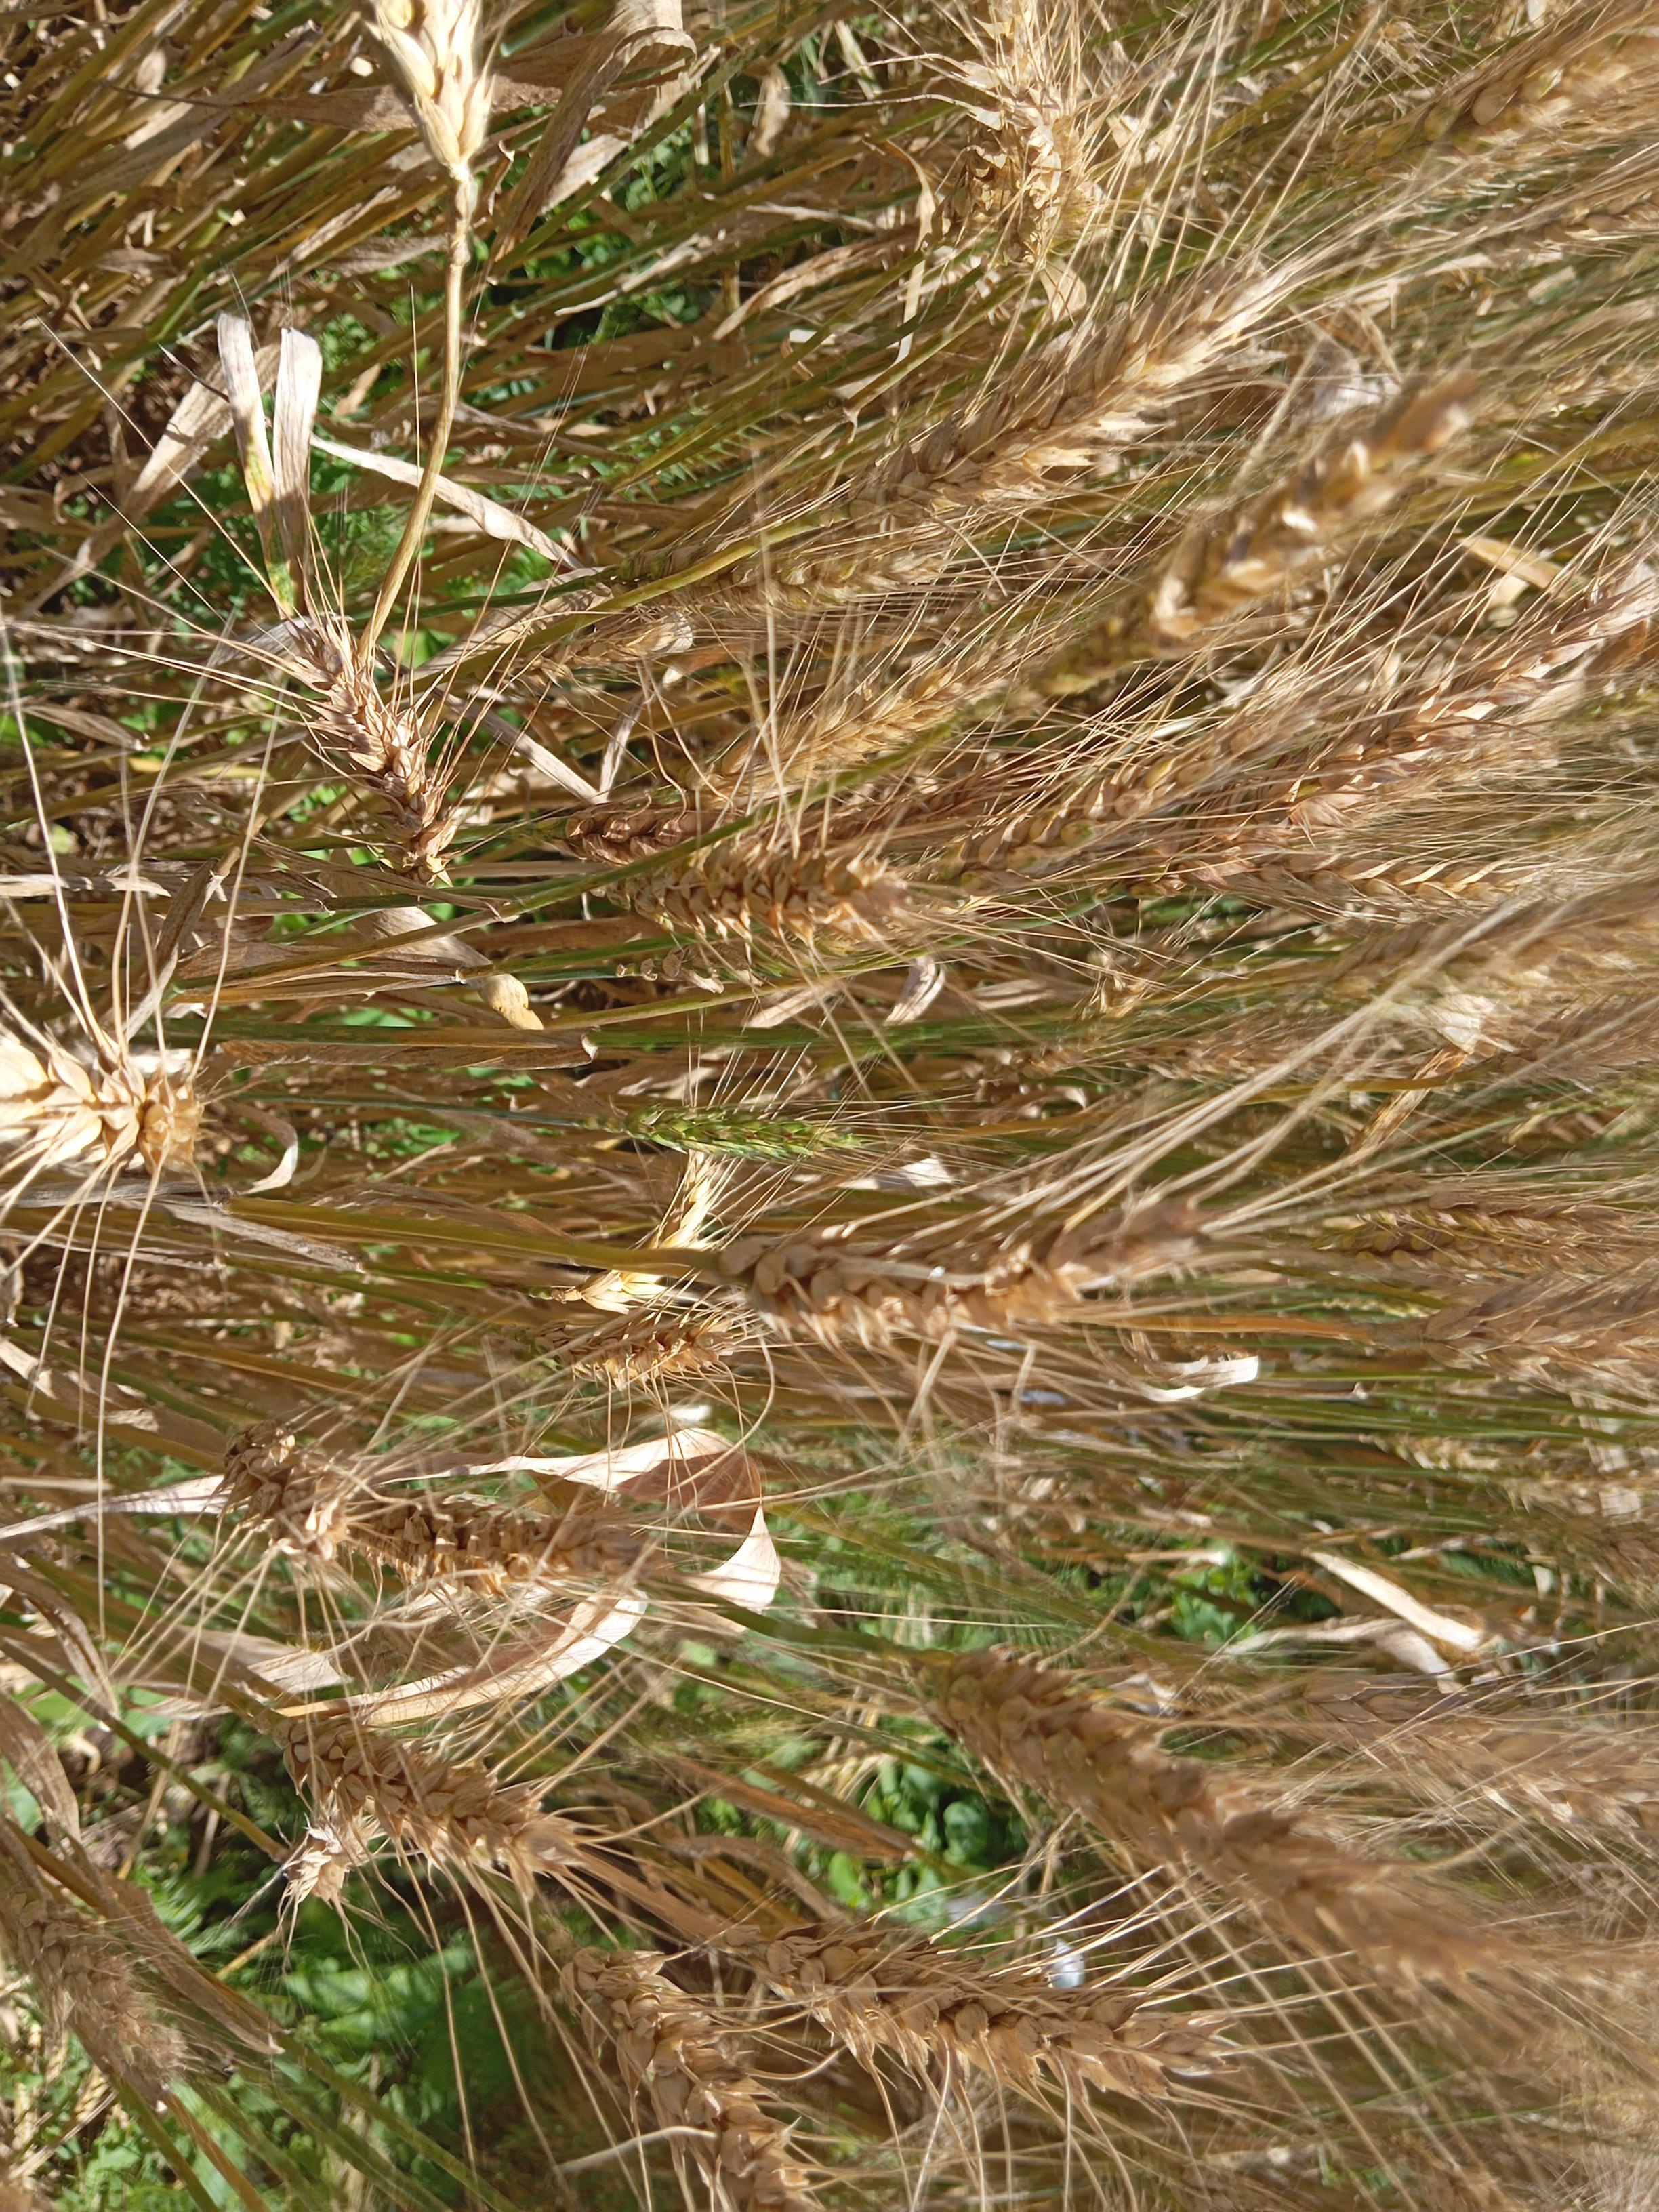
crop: wheat
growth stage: maturity
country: Kenya
